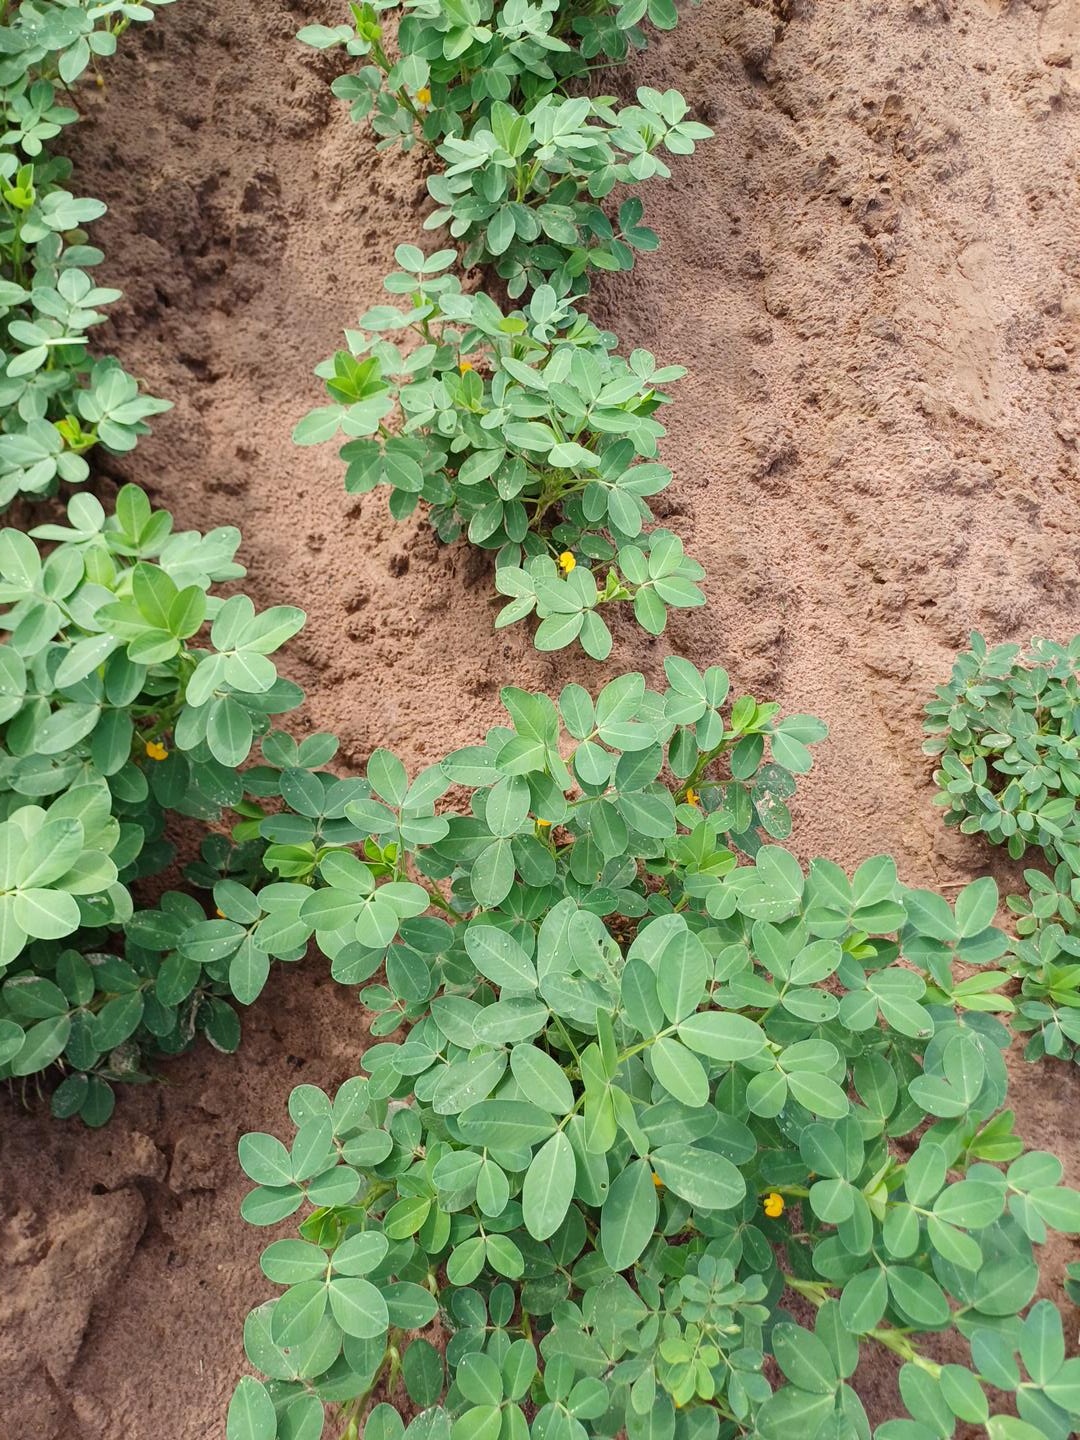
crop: groundnut
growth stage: flowering
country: Senegal
